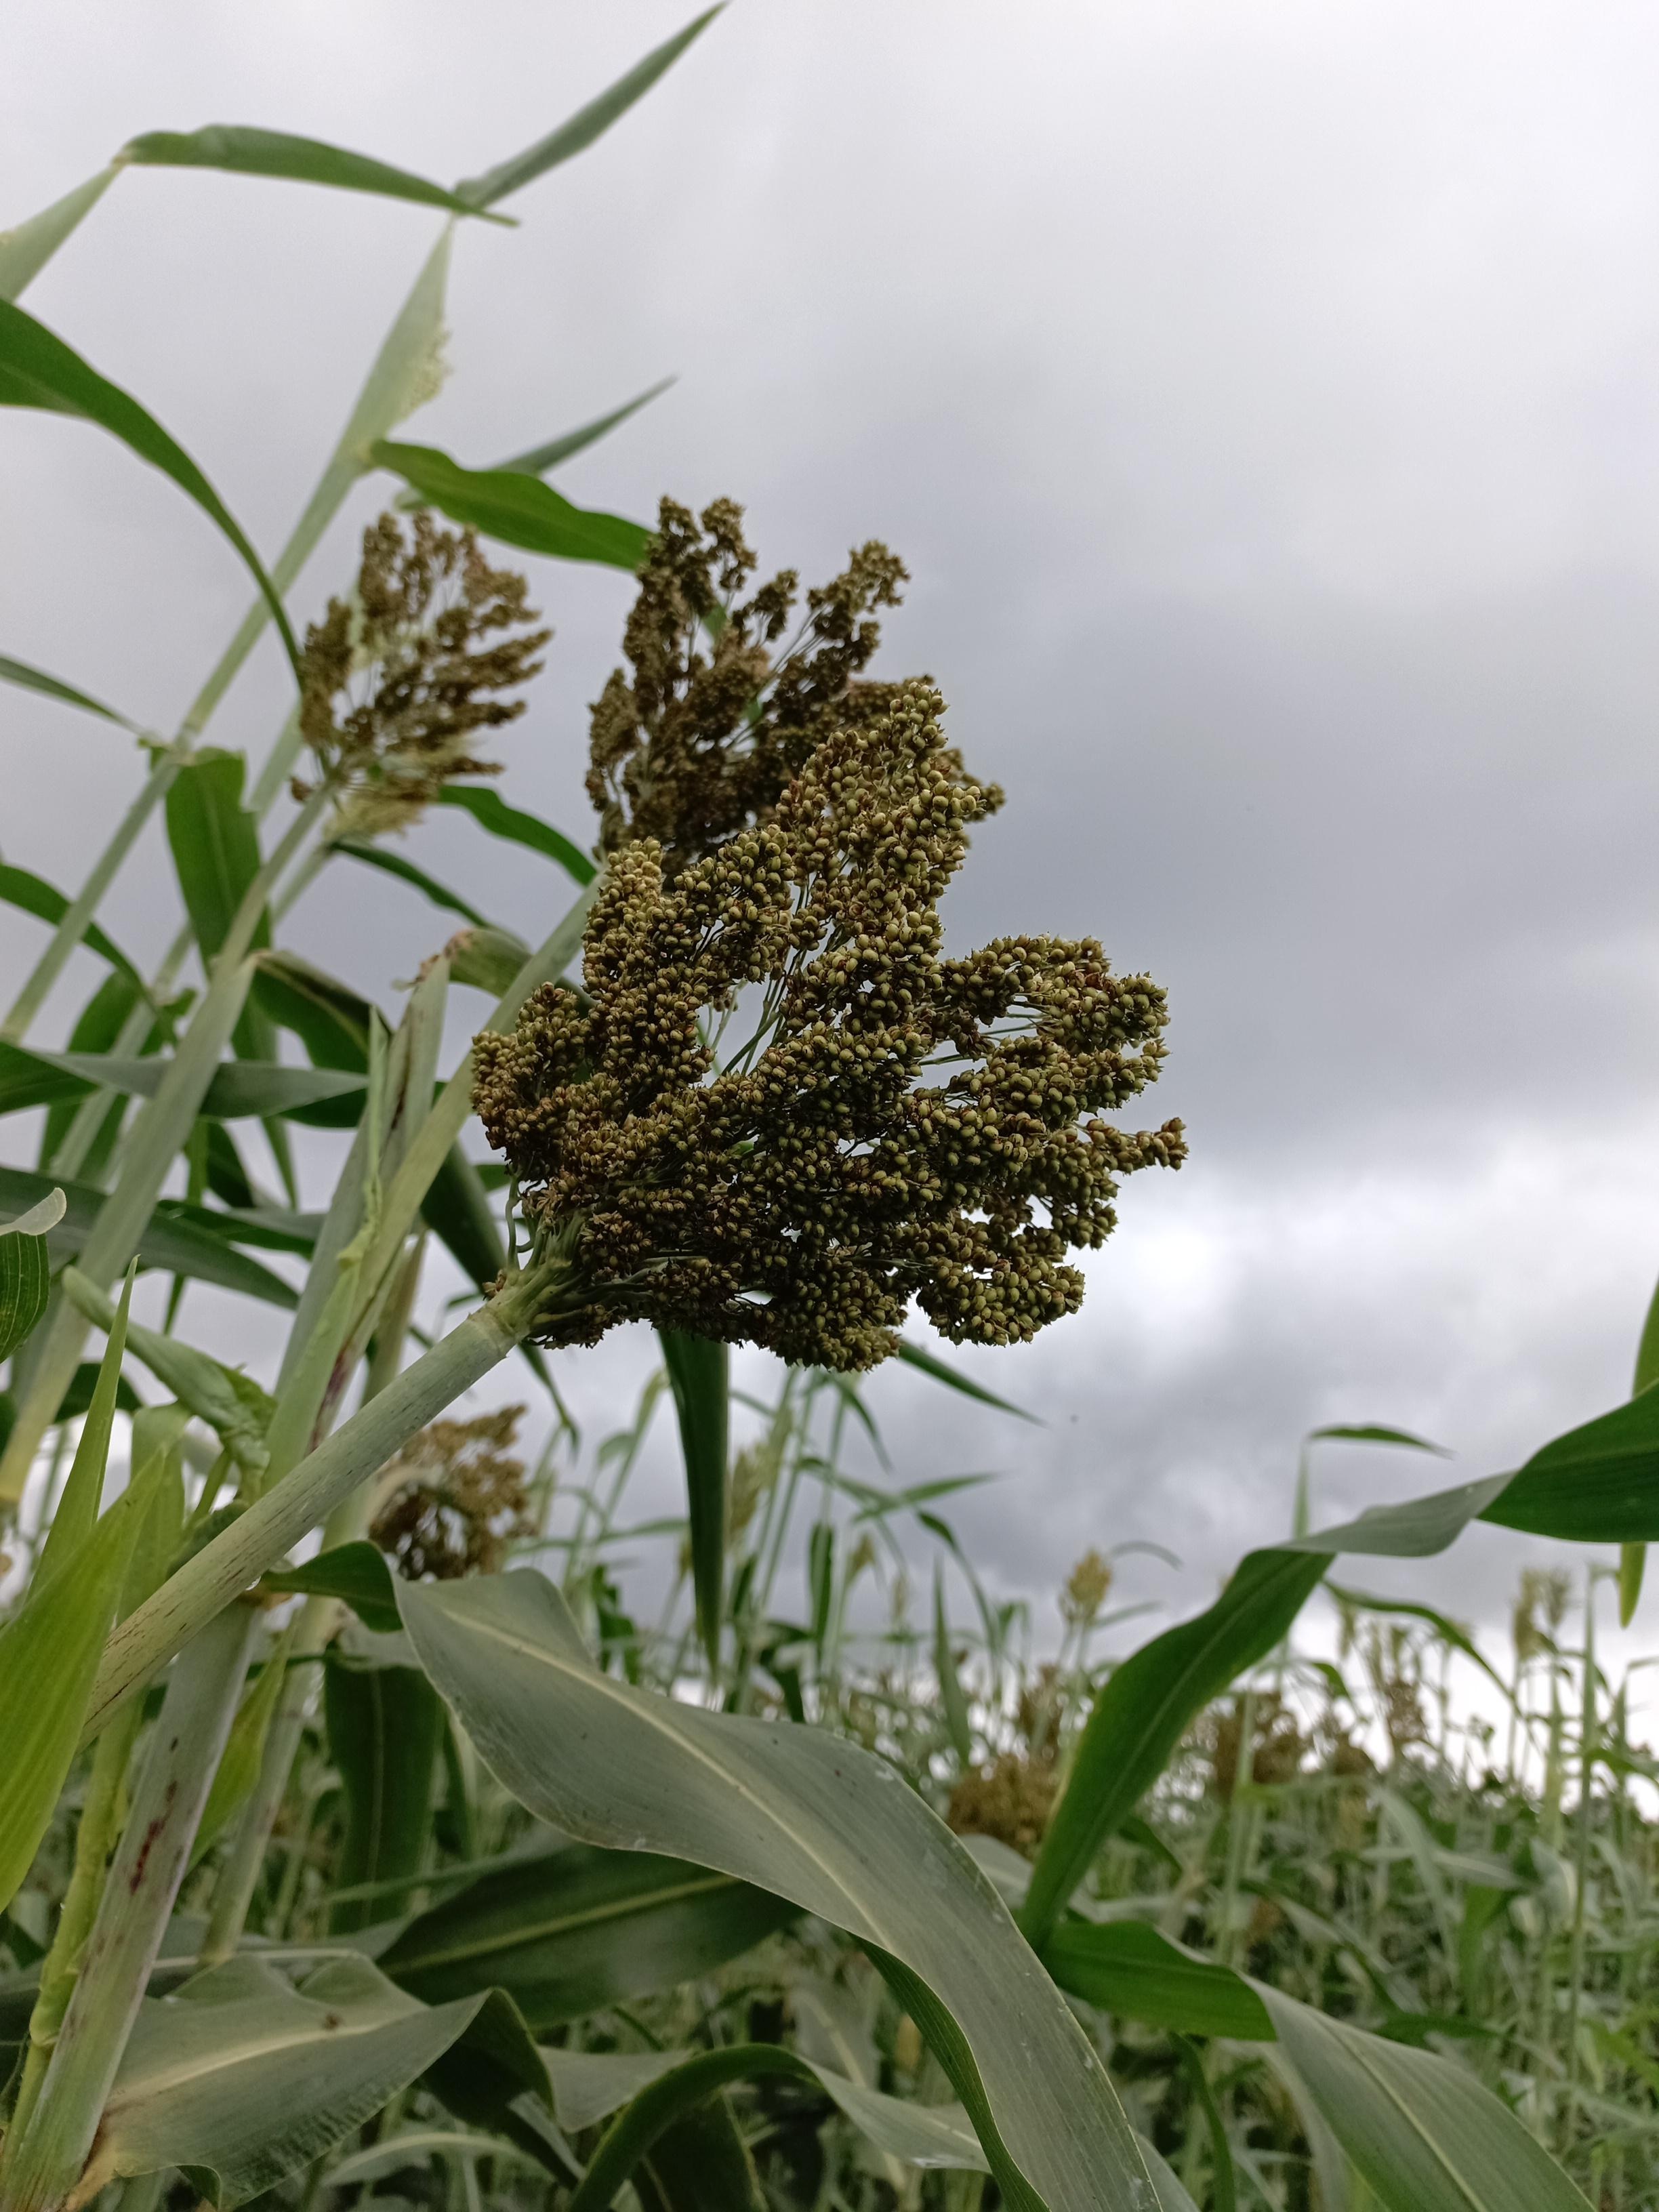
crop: sorghum
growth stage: filling grain
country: Tanzania
